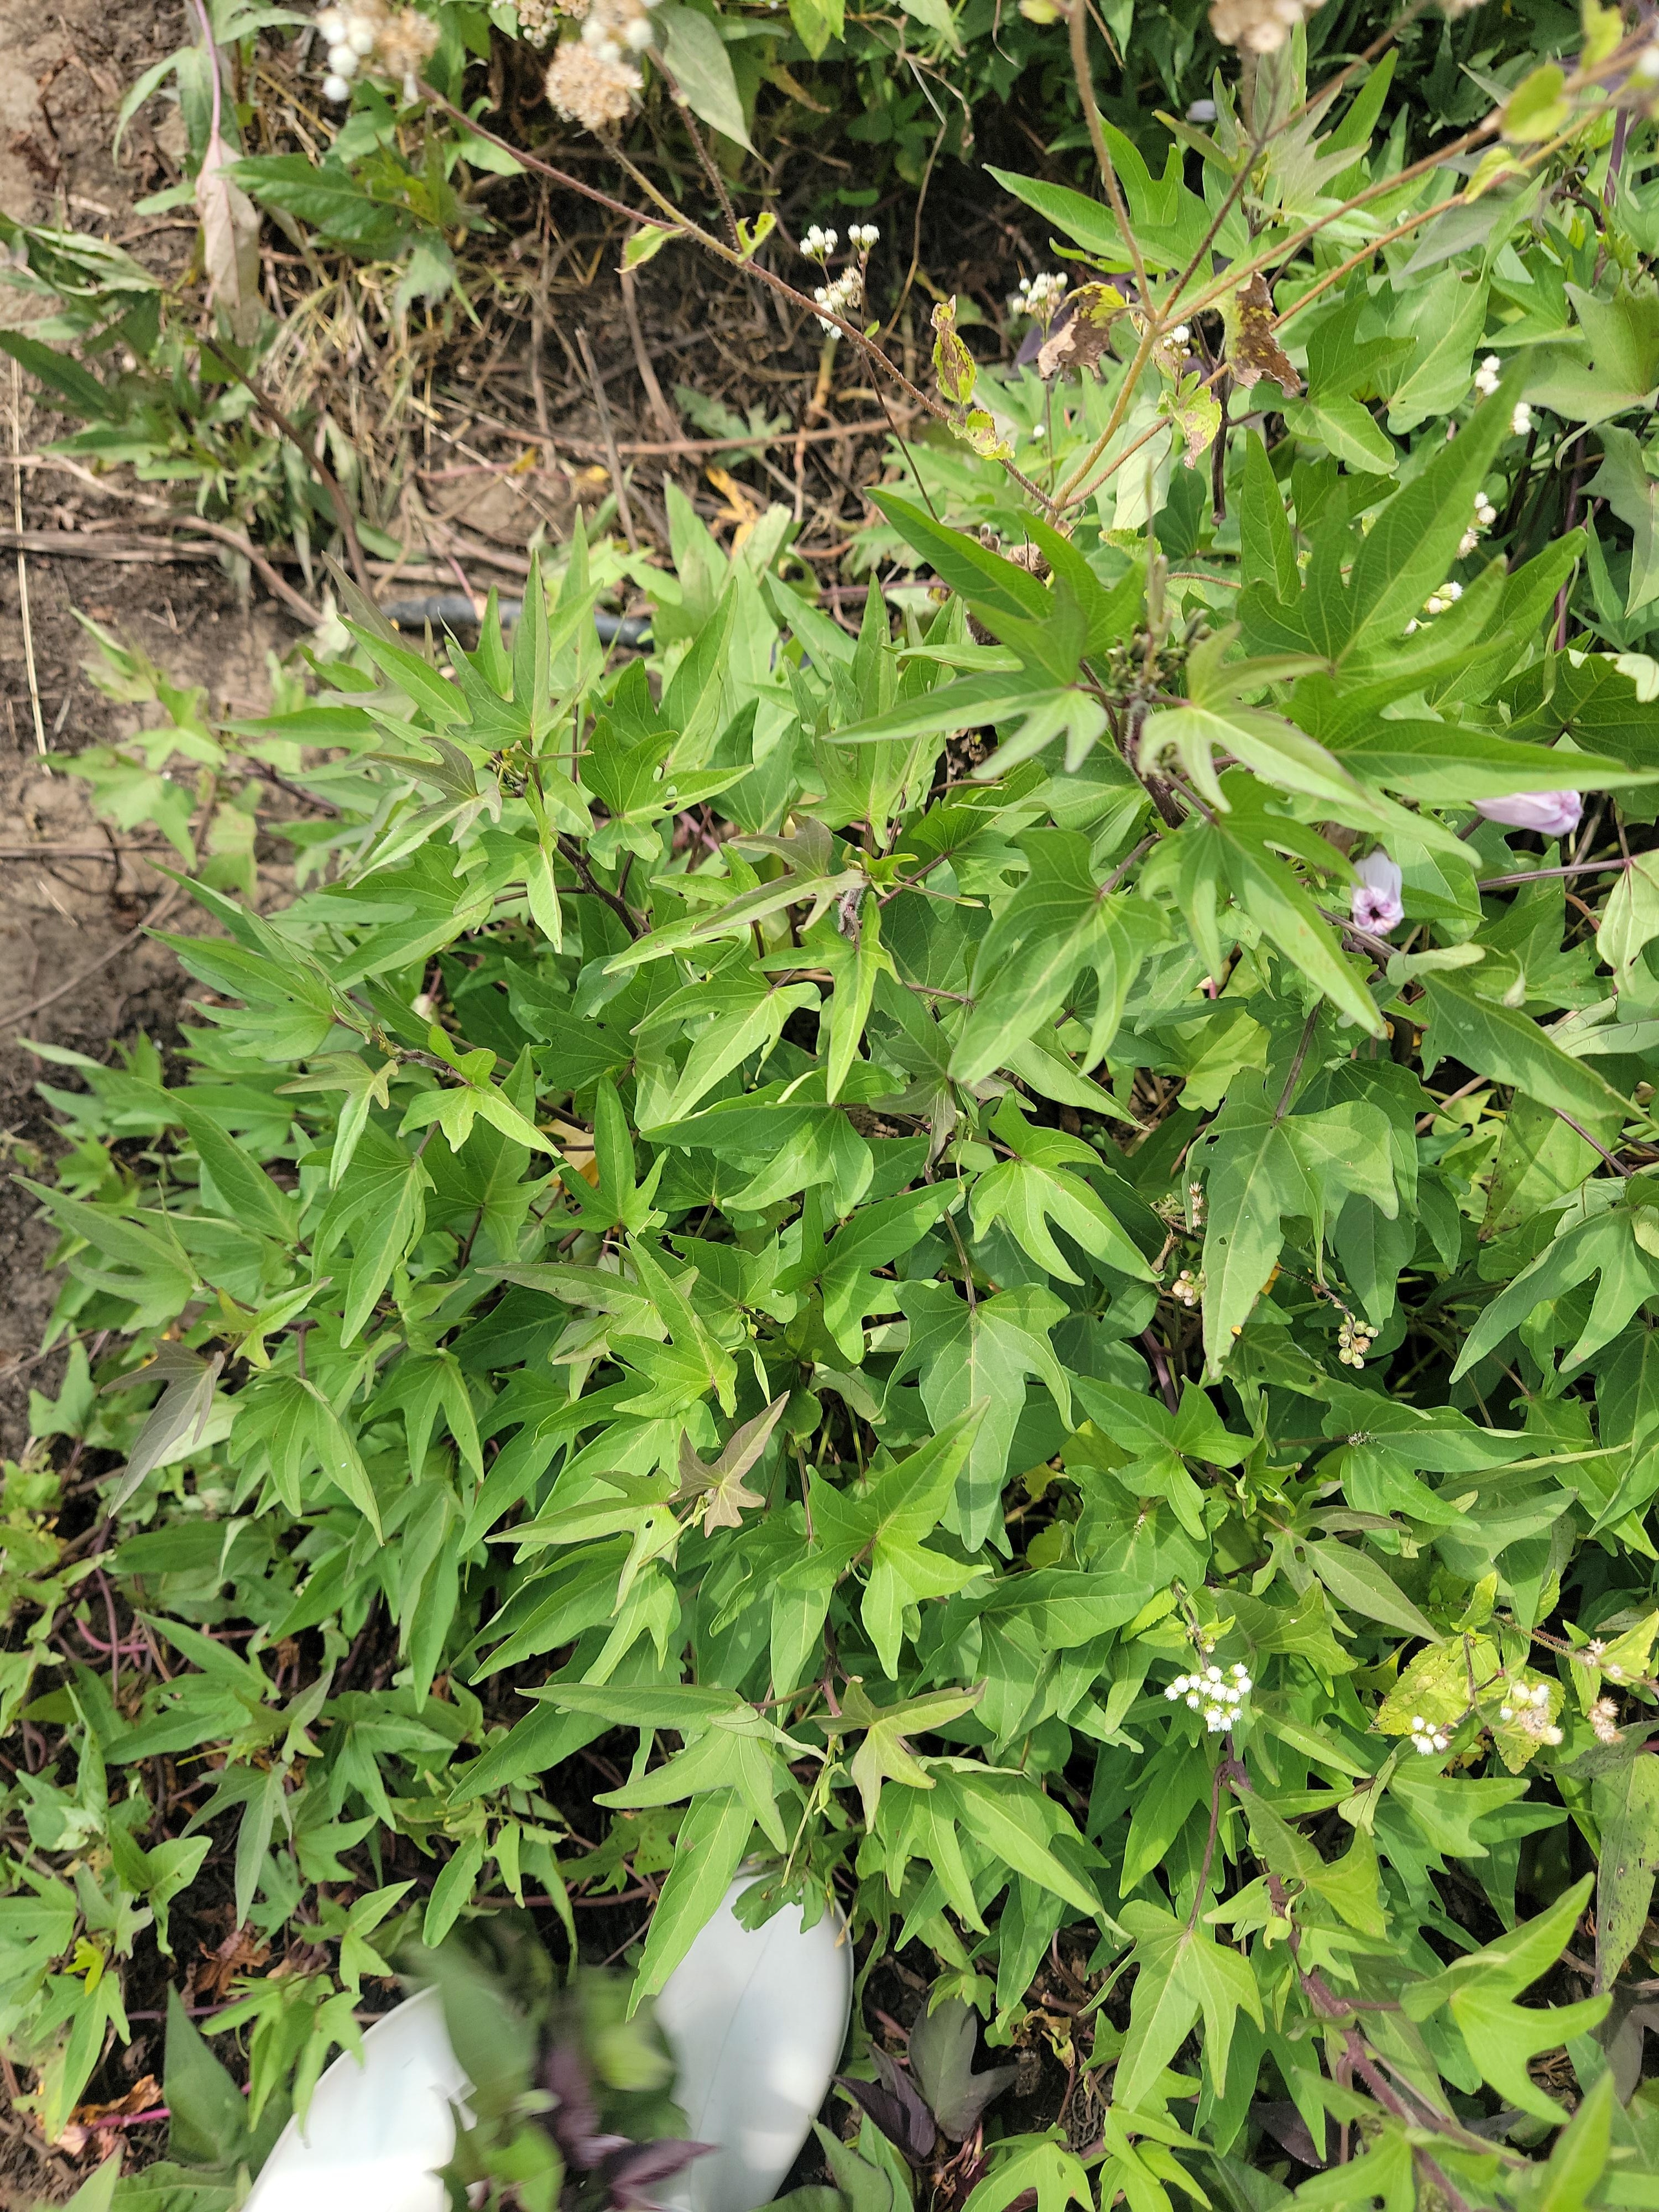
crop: sweet potato
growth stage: flowering
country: Tanzania
